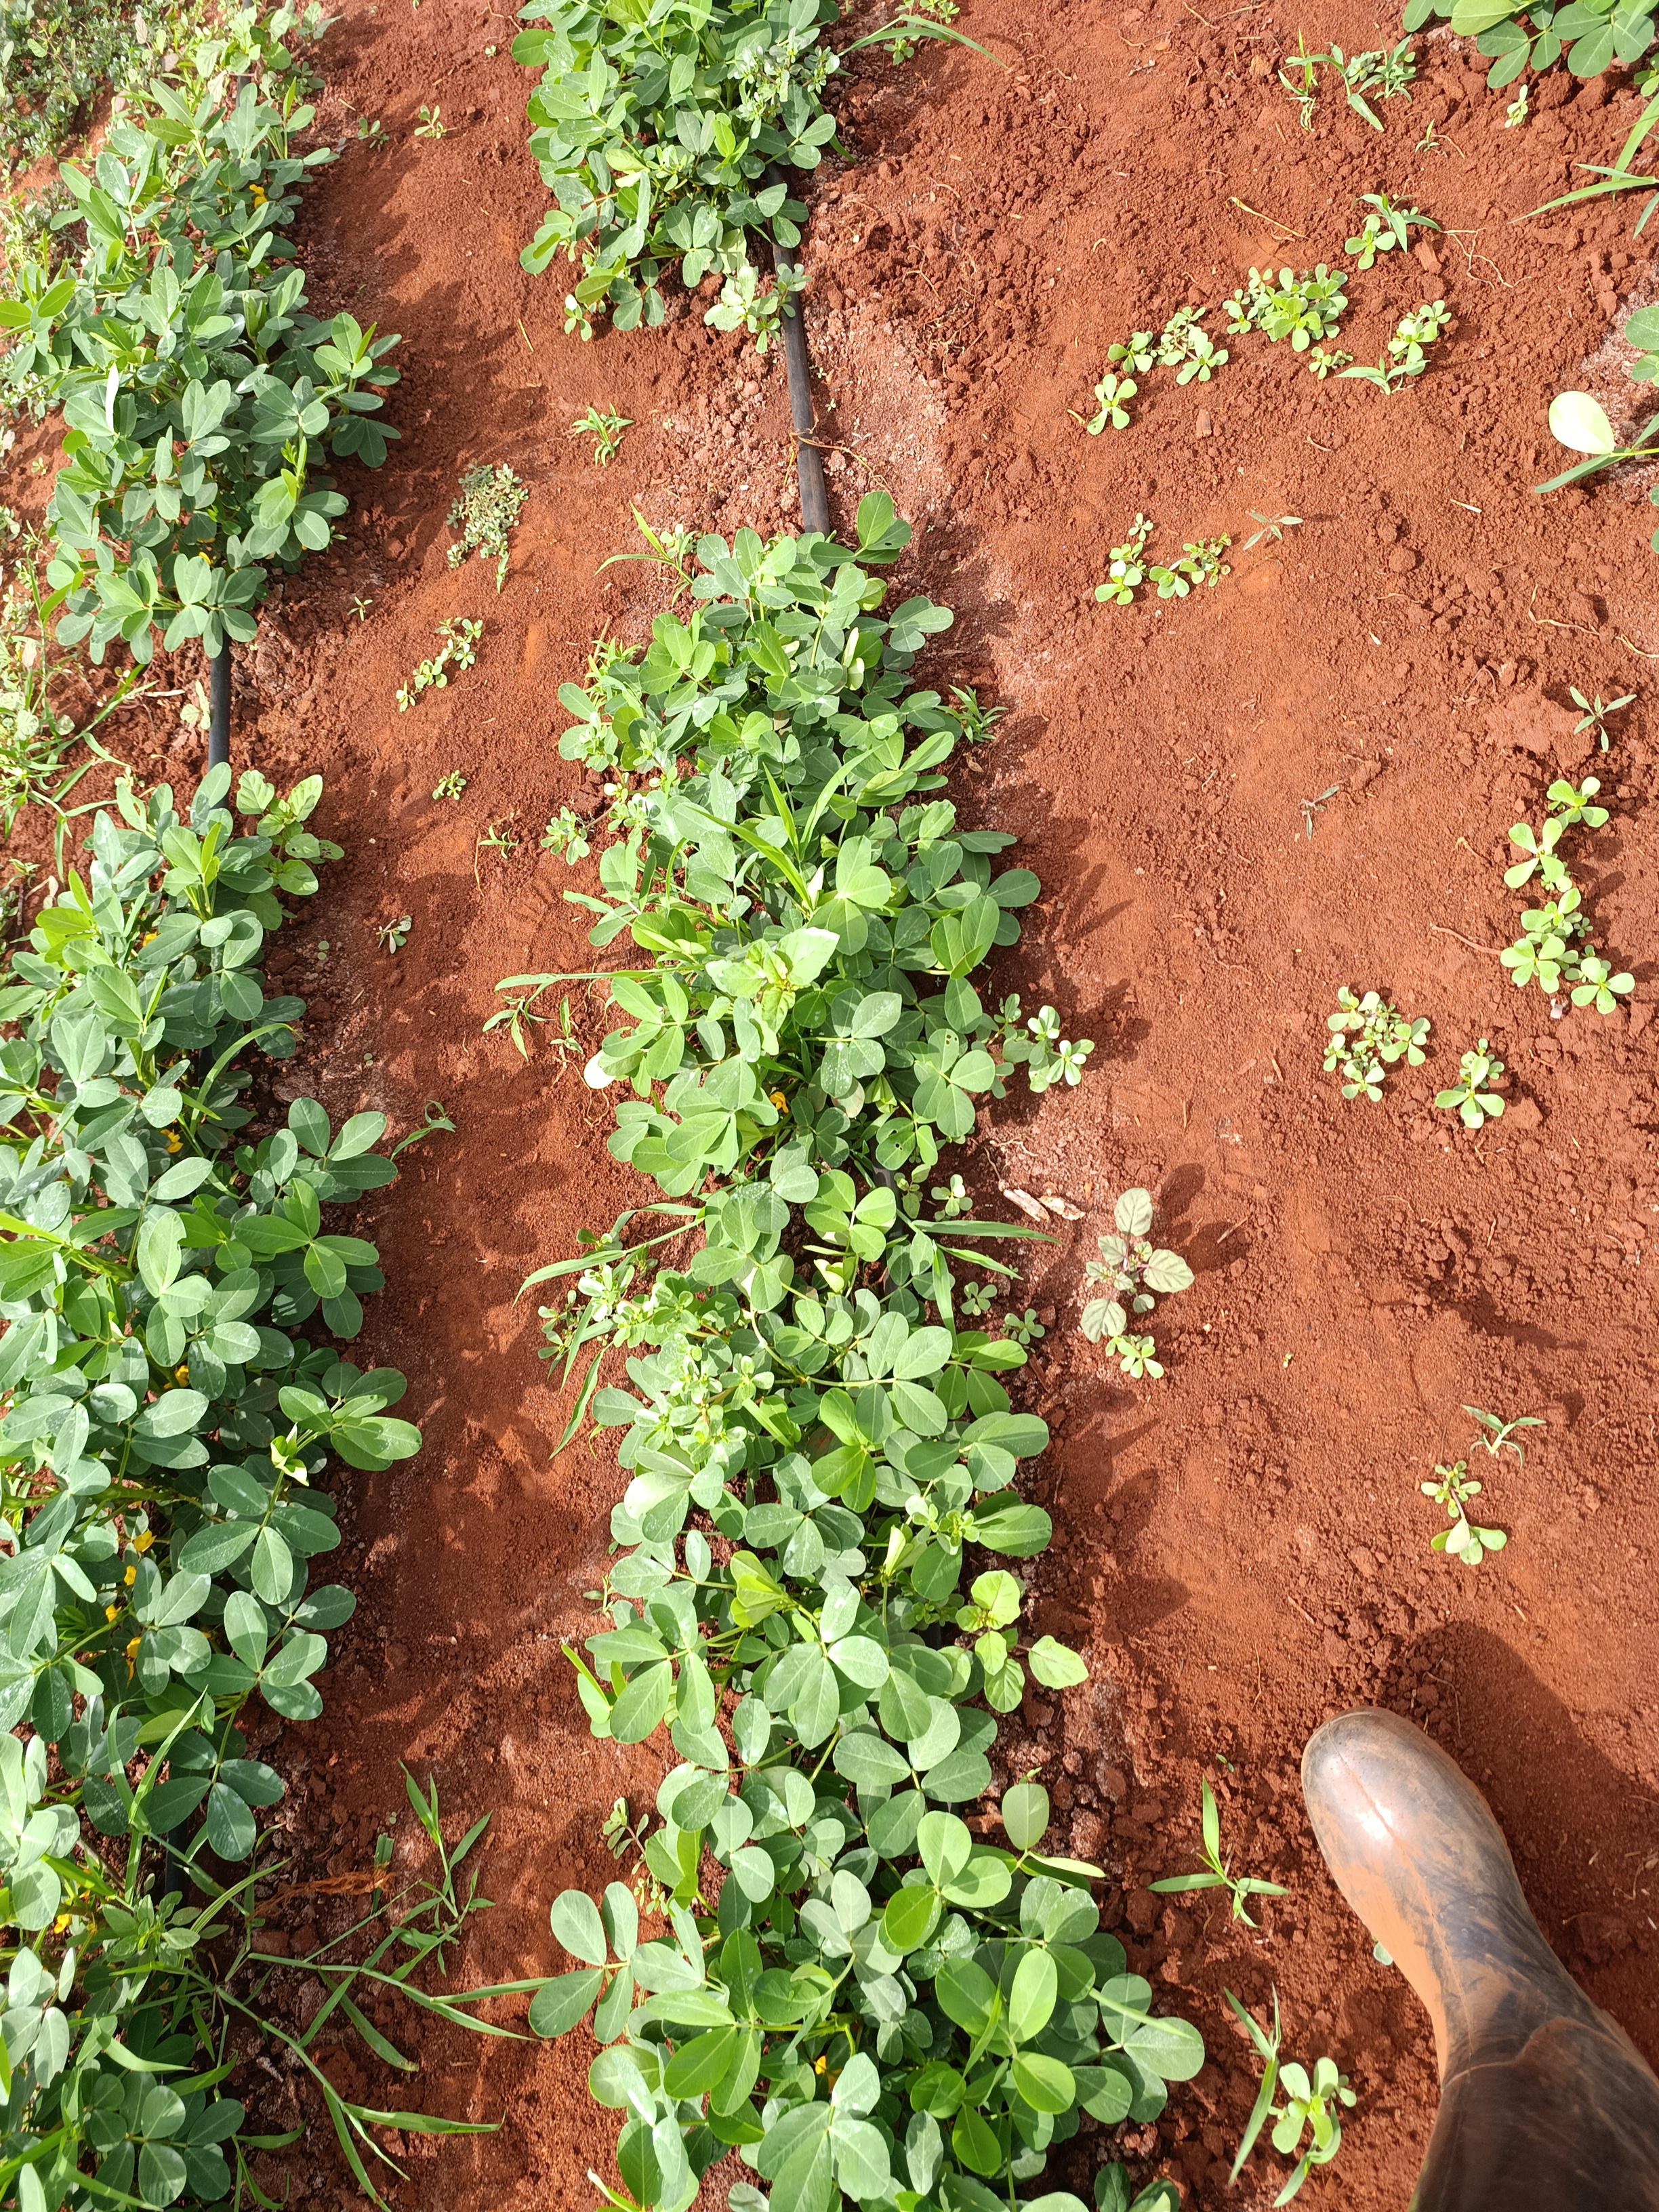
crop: groundnut
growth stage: flowering
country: Kenya
